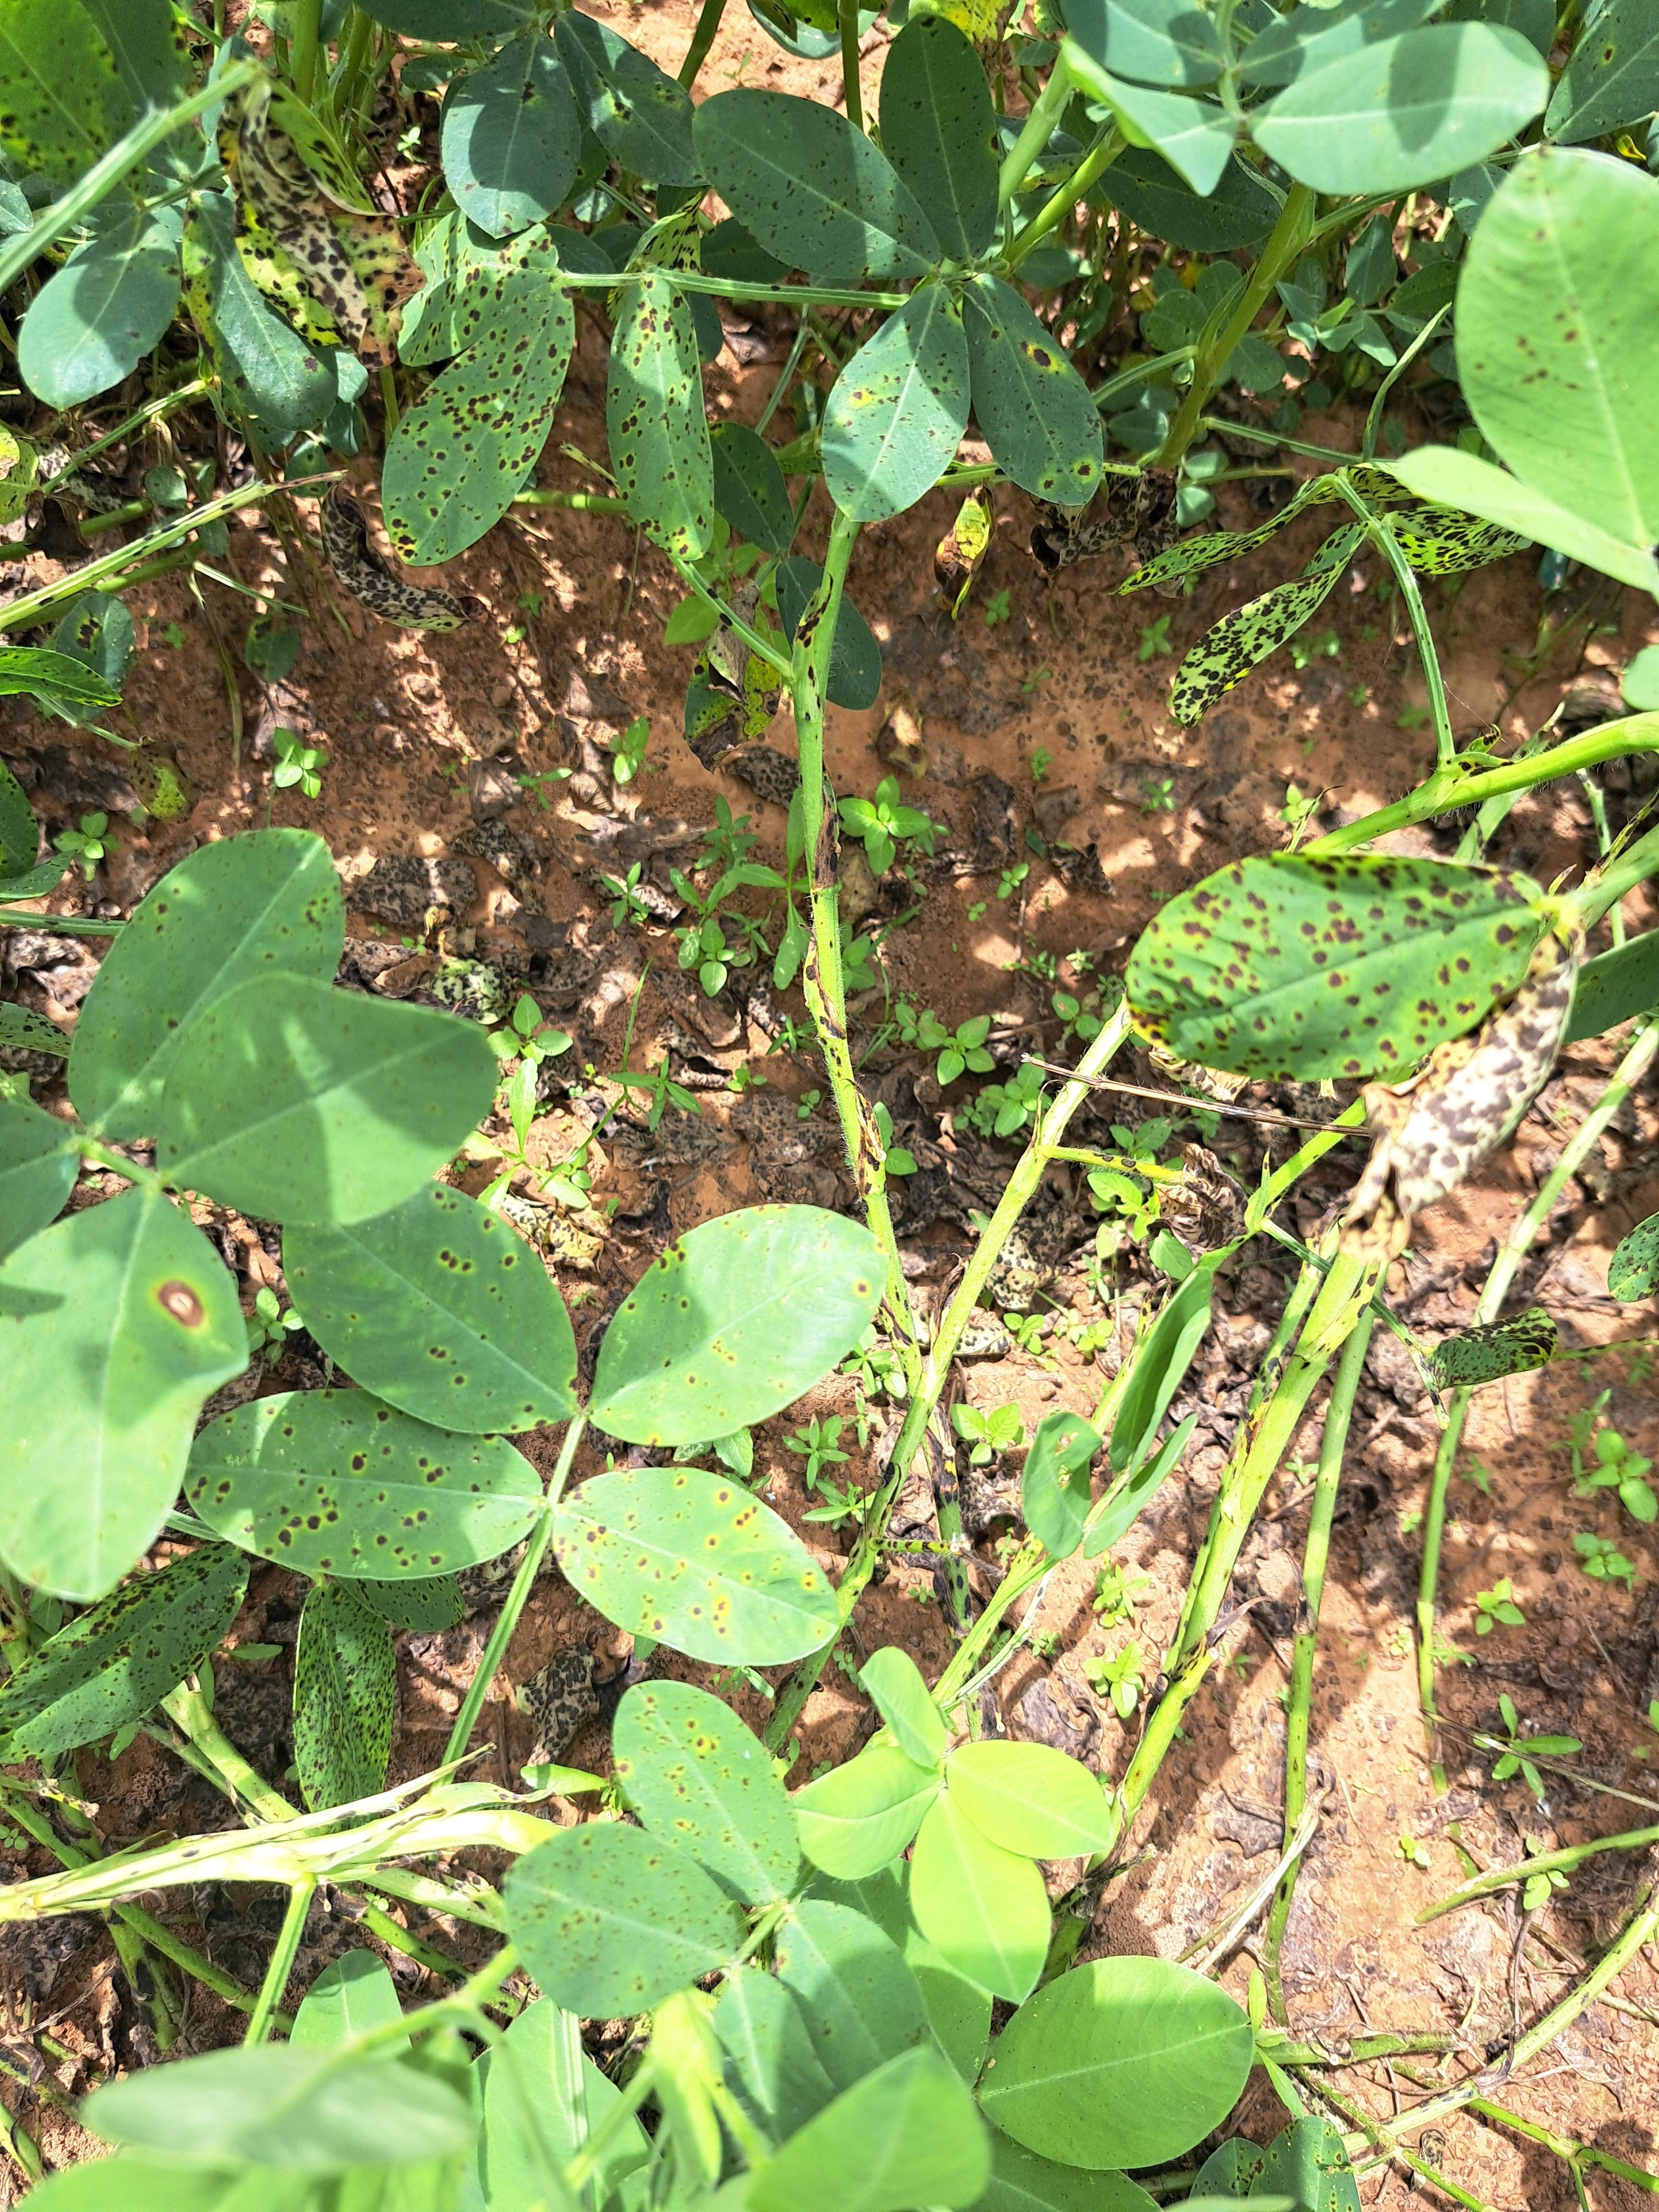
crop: groundnut
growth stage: development pod
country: Ghana
